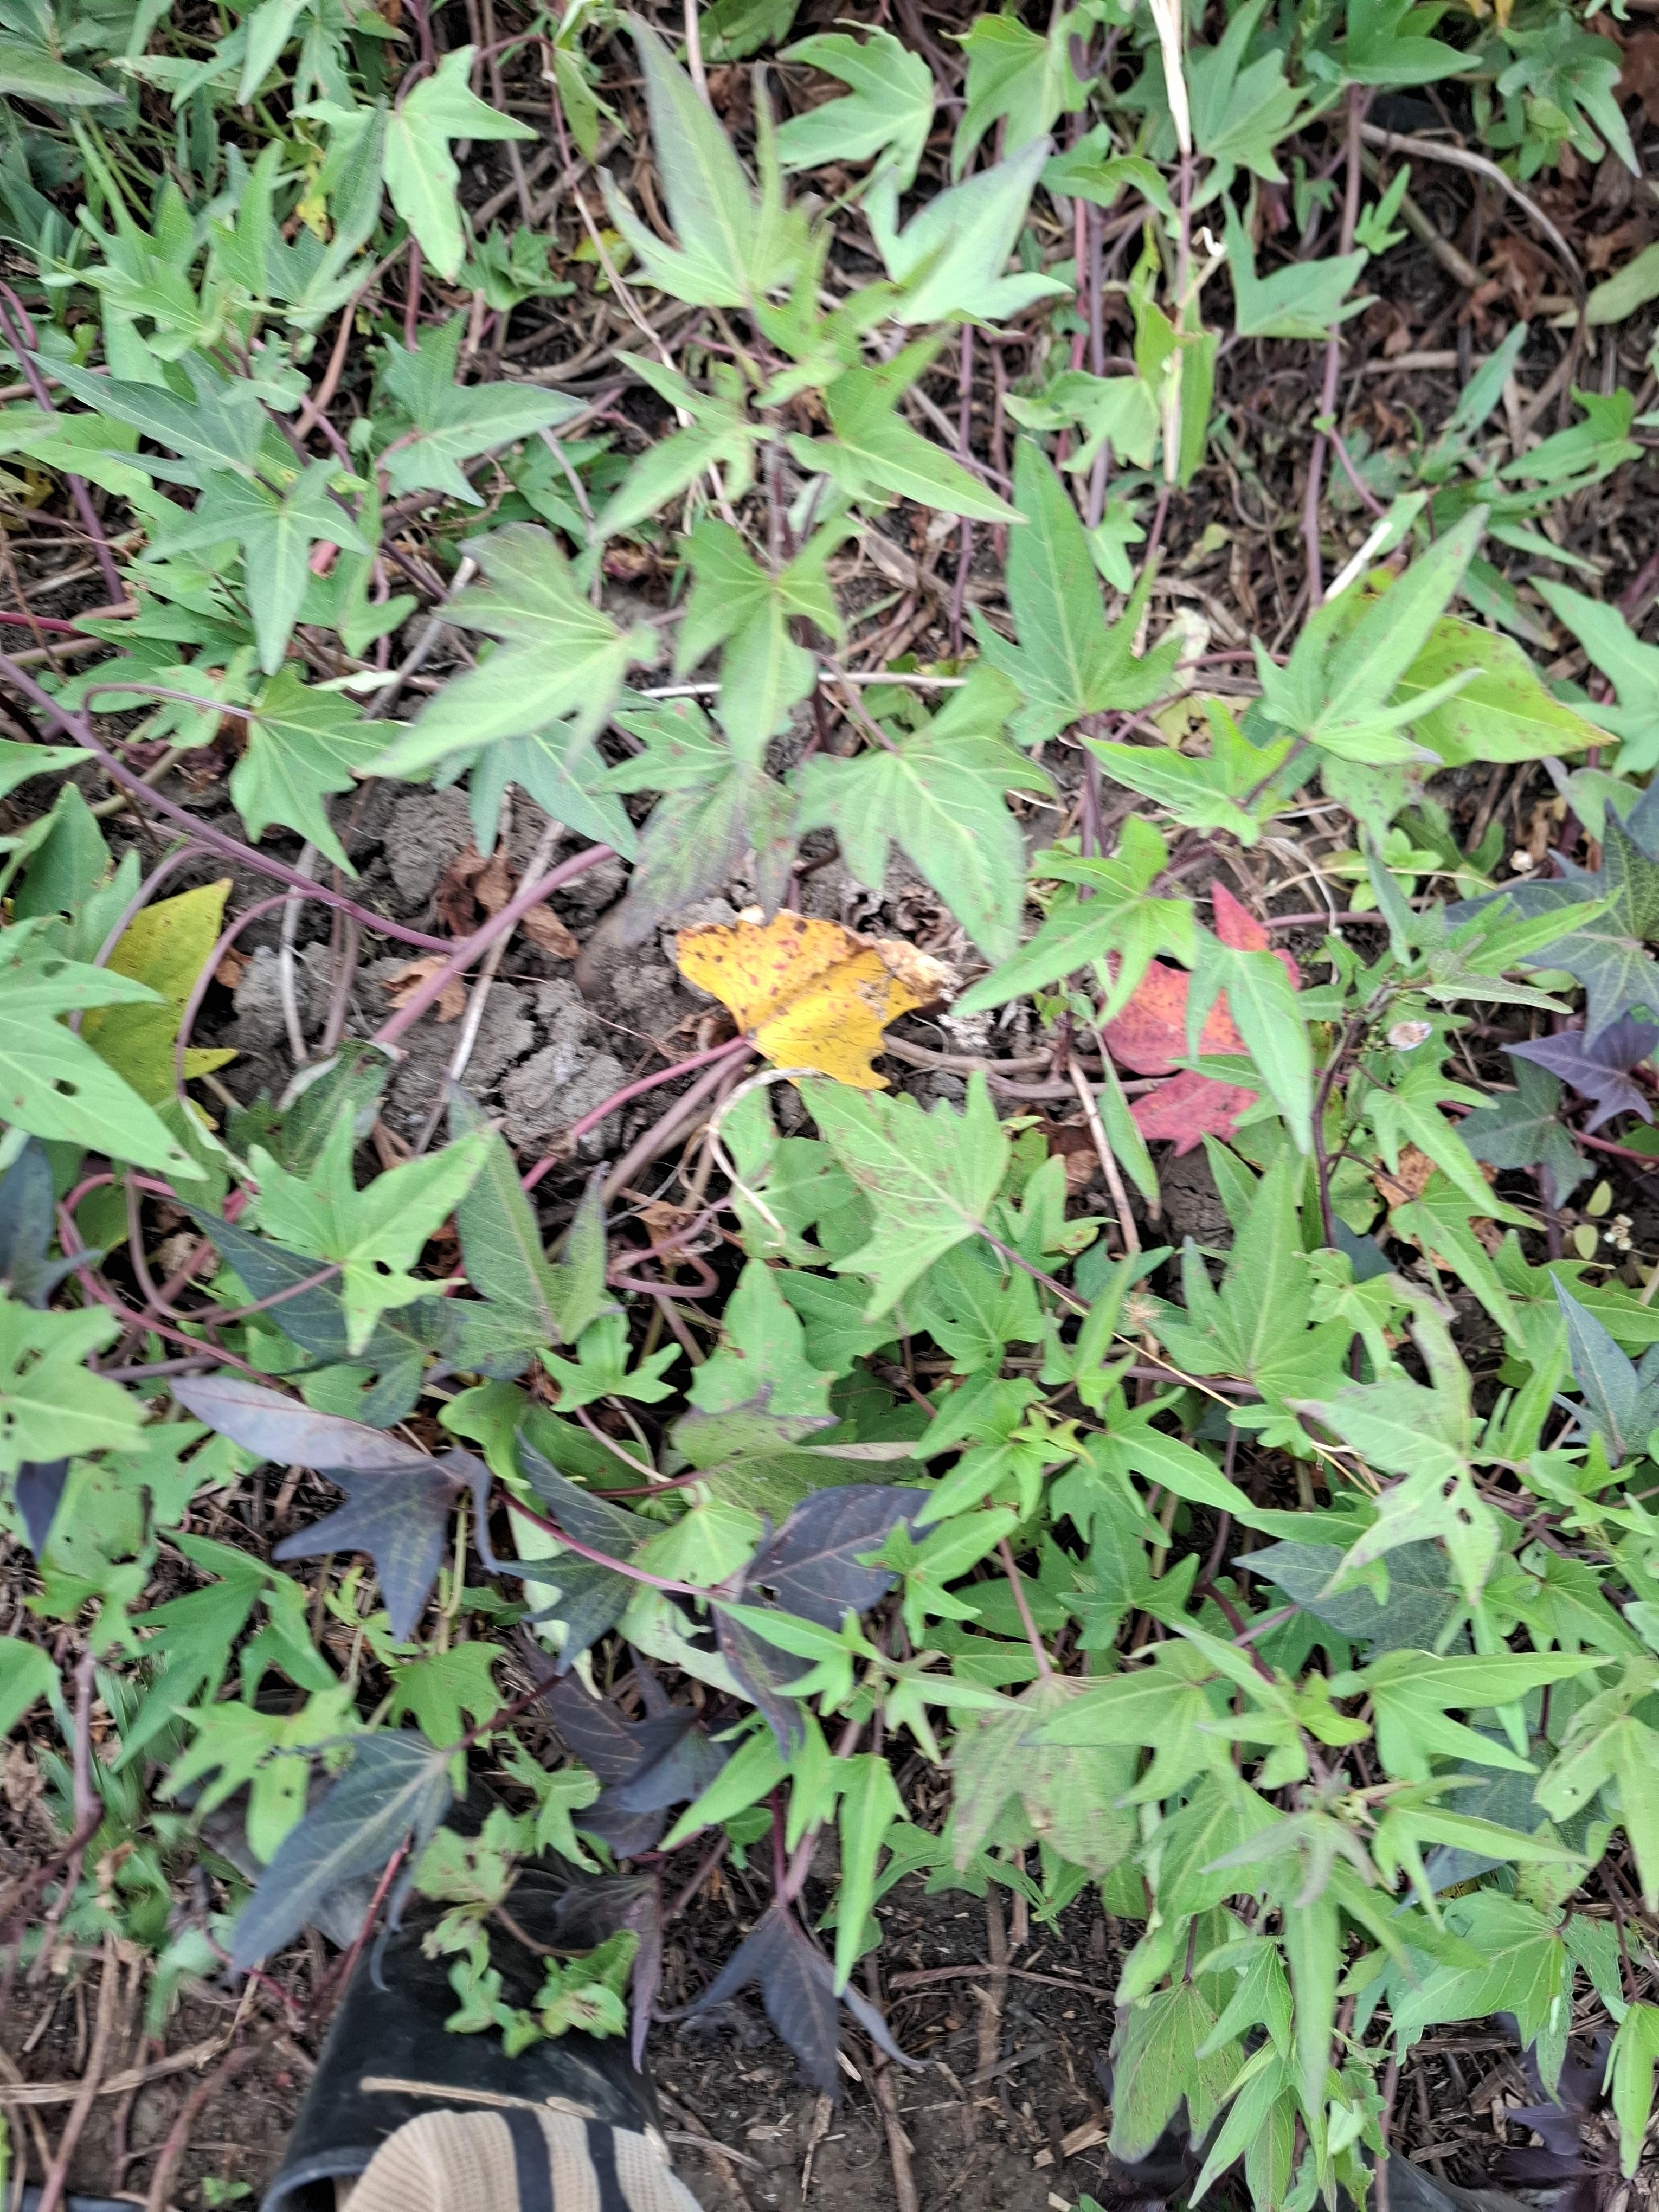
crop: sweet potato
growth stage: flowering
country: Tanzania
